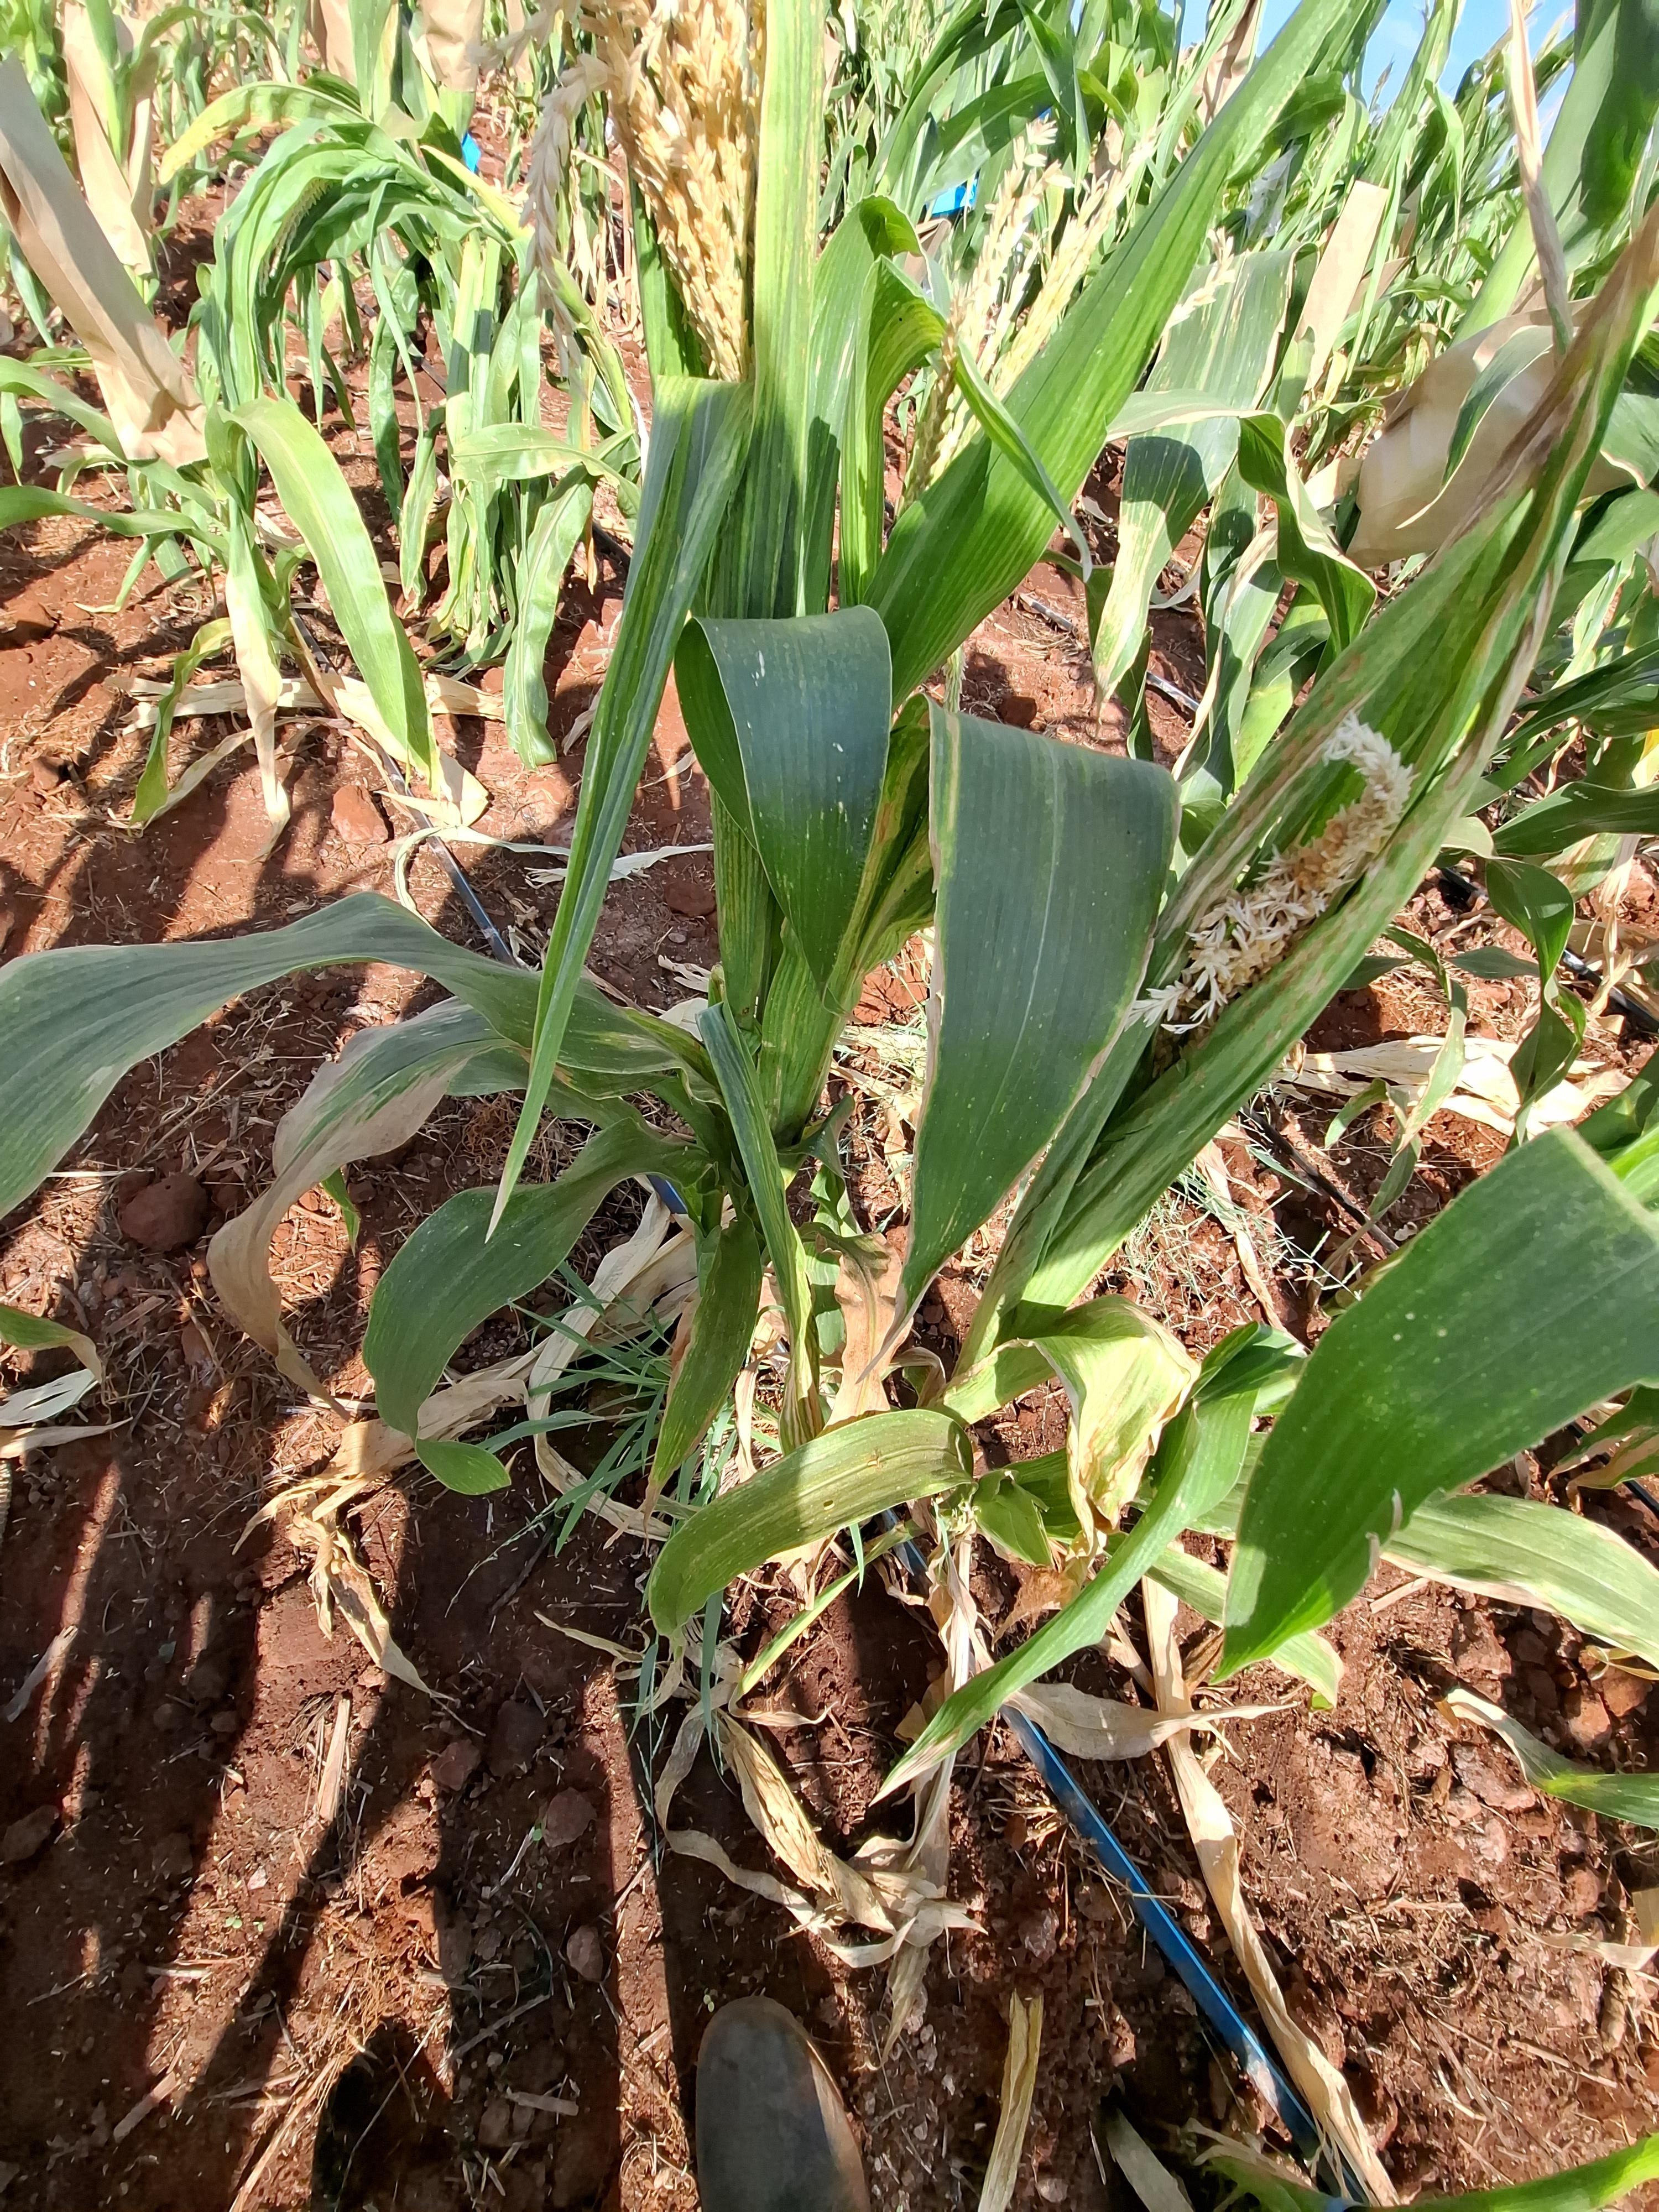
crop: maize
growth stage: flowering
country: Kenya
